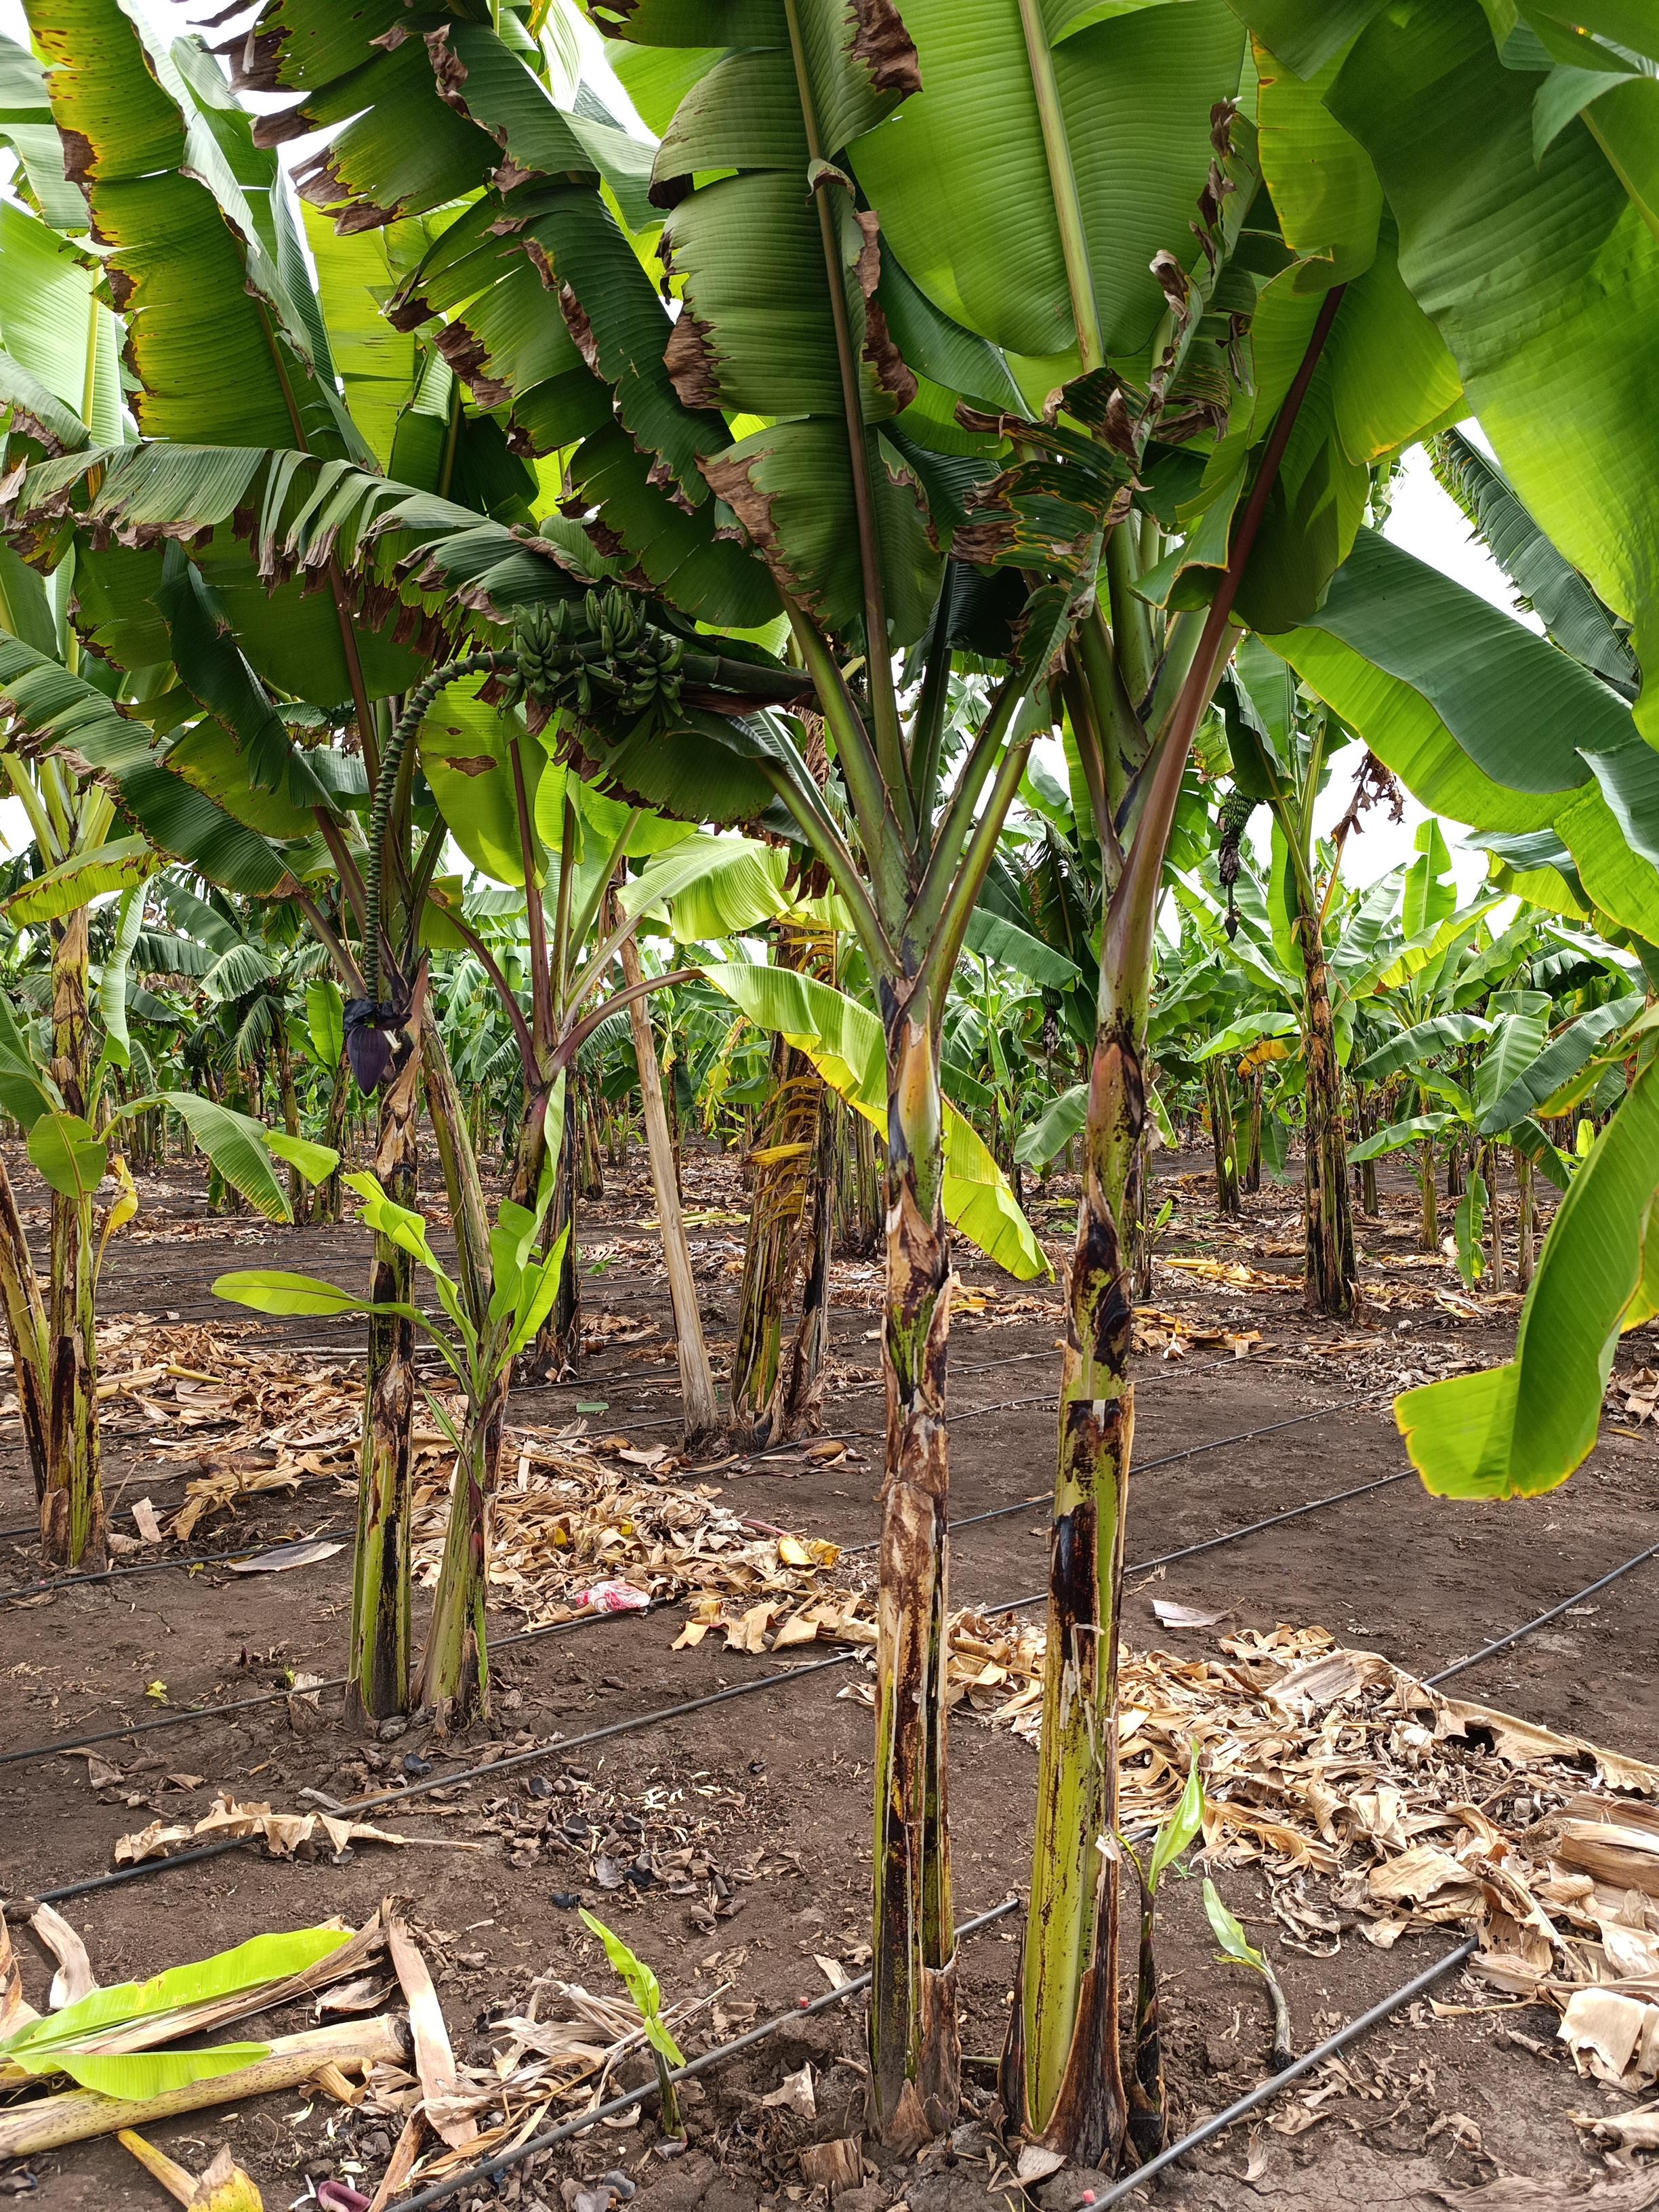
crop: banana
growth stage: development fruit
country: Tanzania
